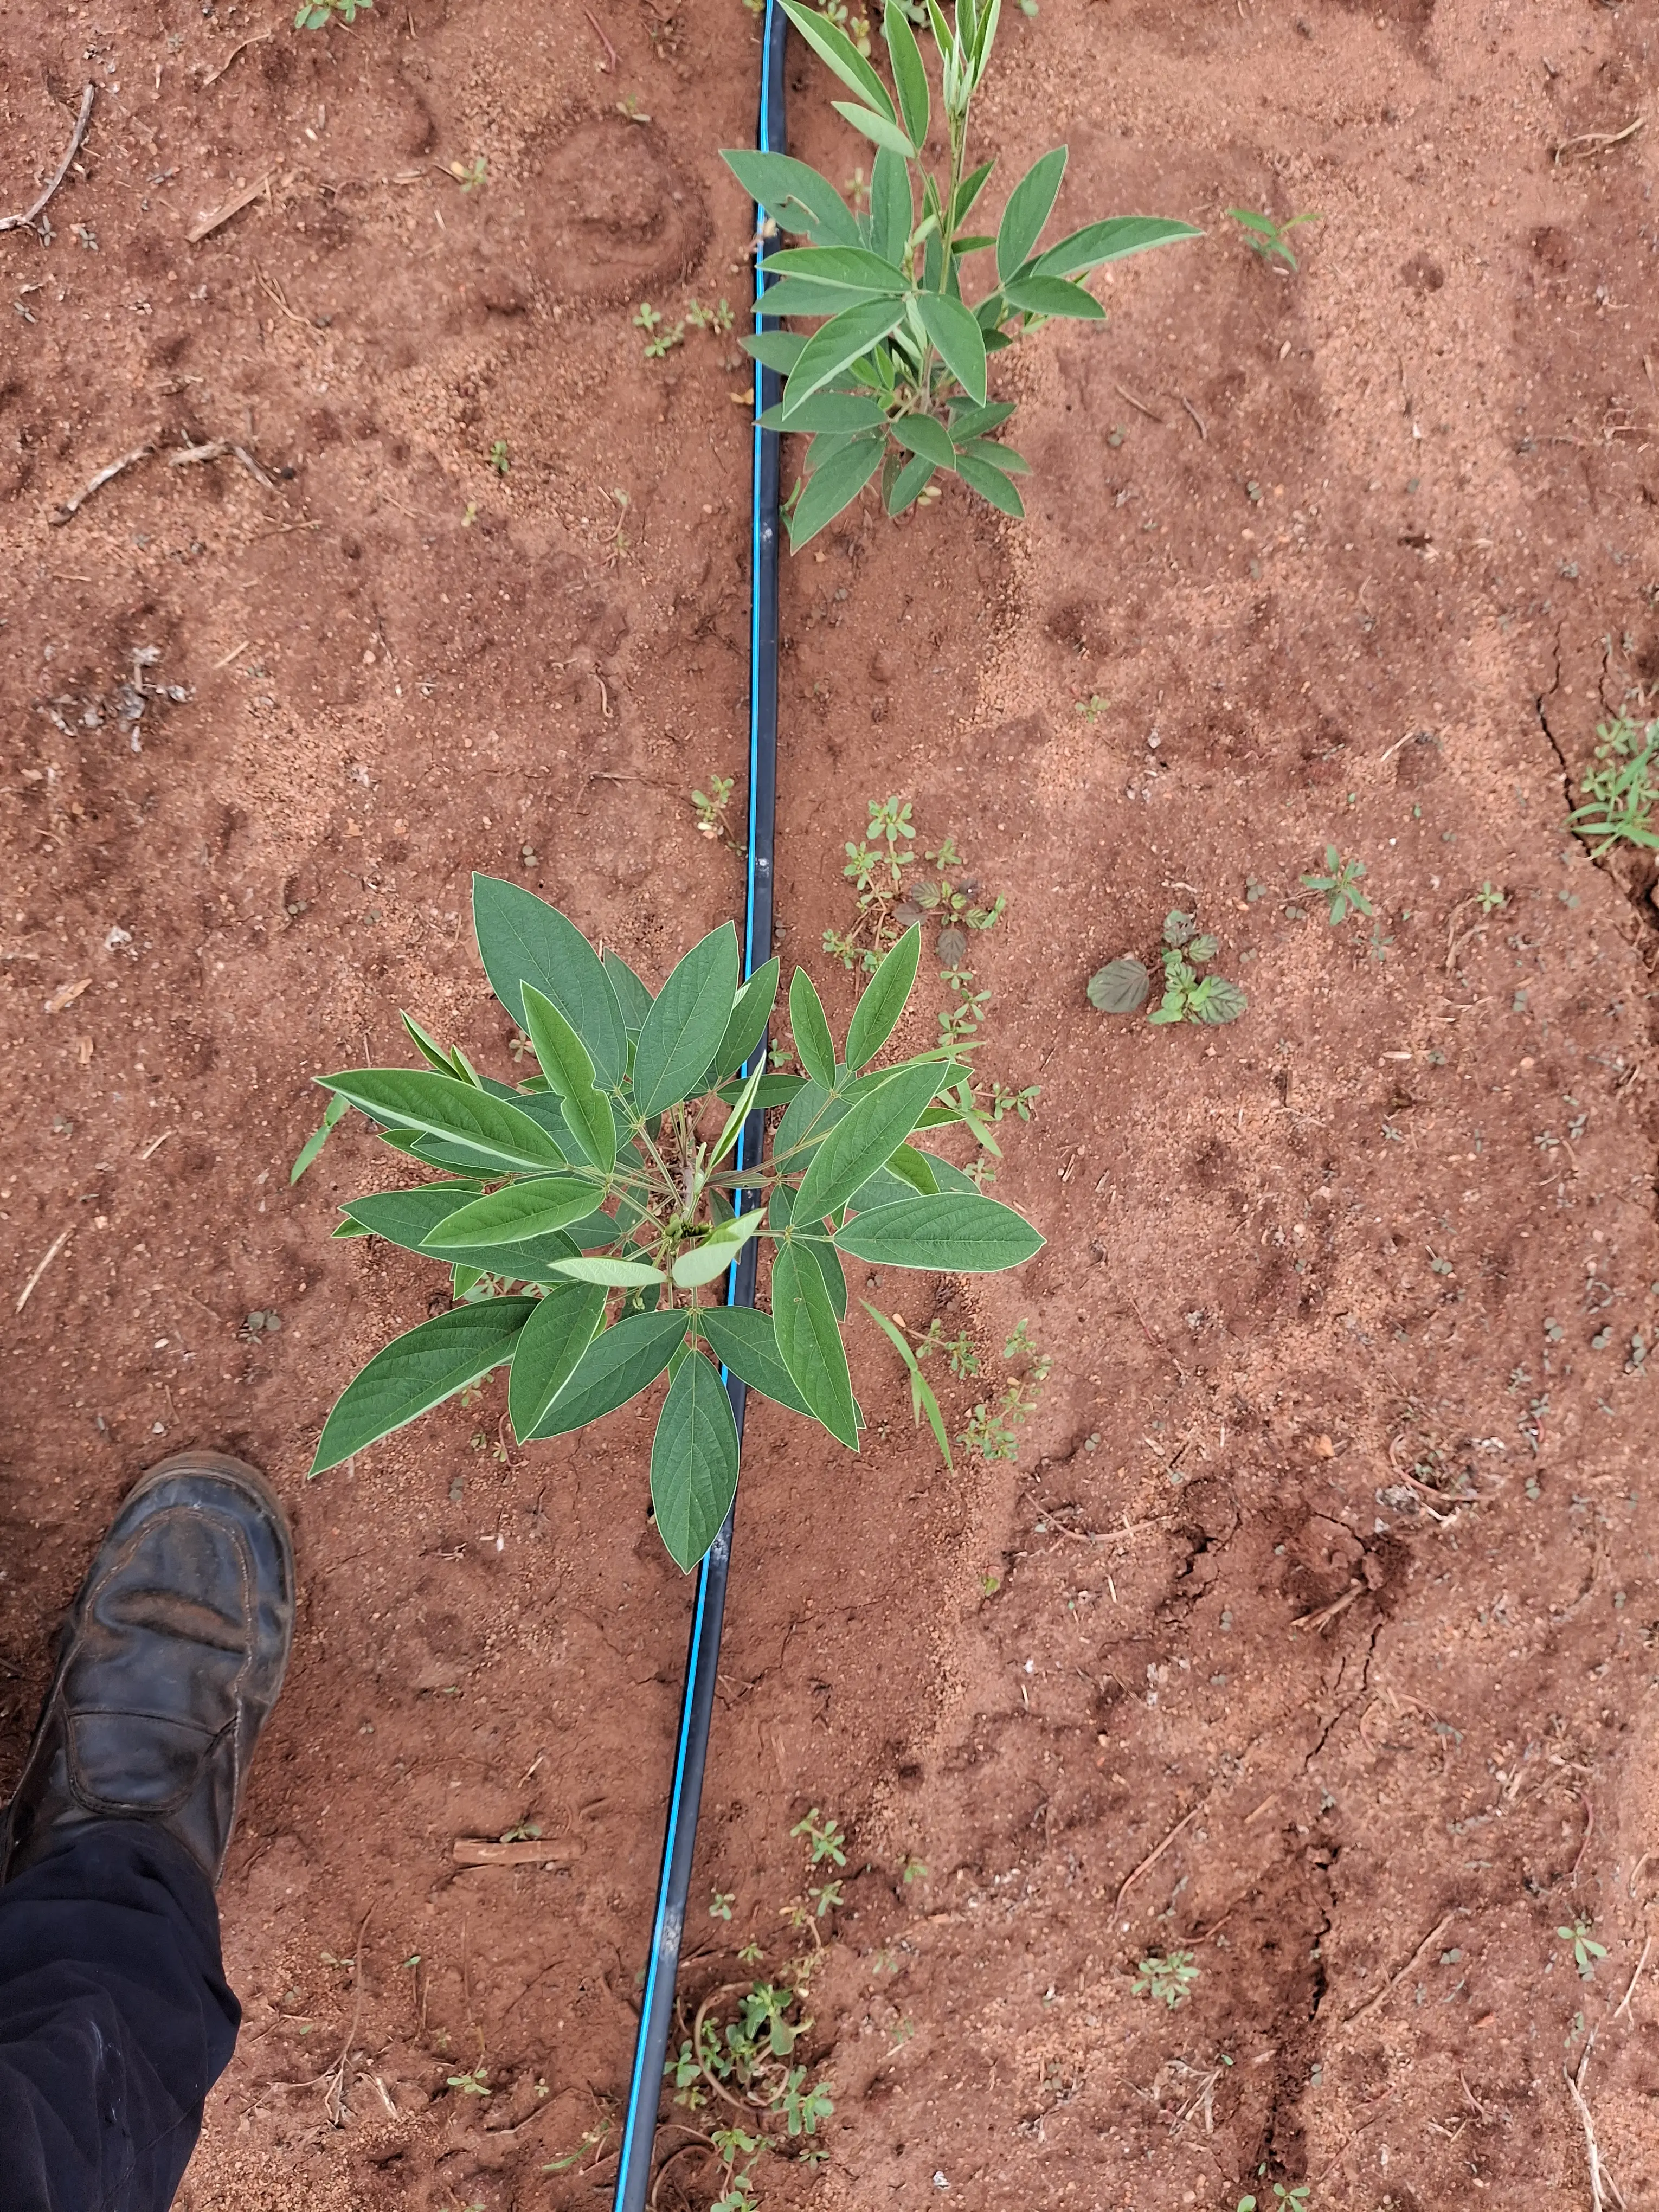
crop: pigeonpea
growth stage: vegetative
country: Kenya
